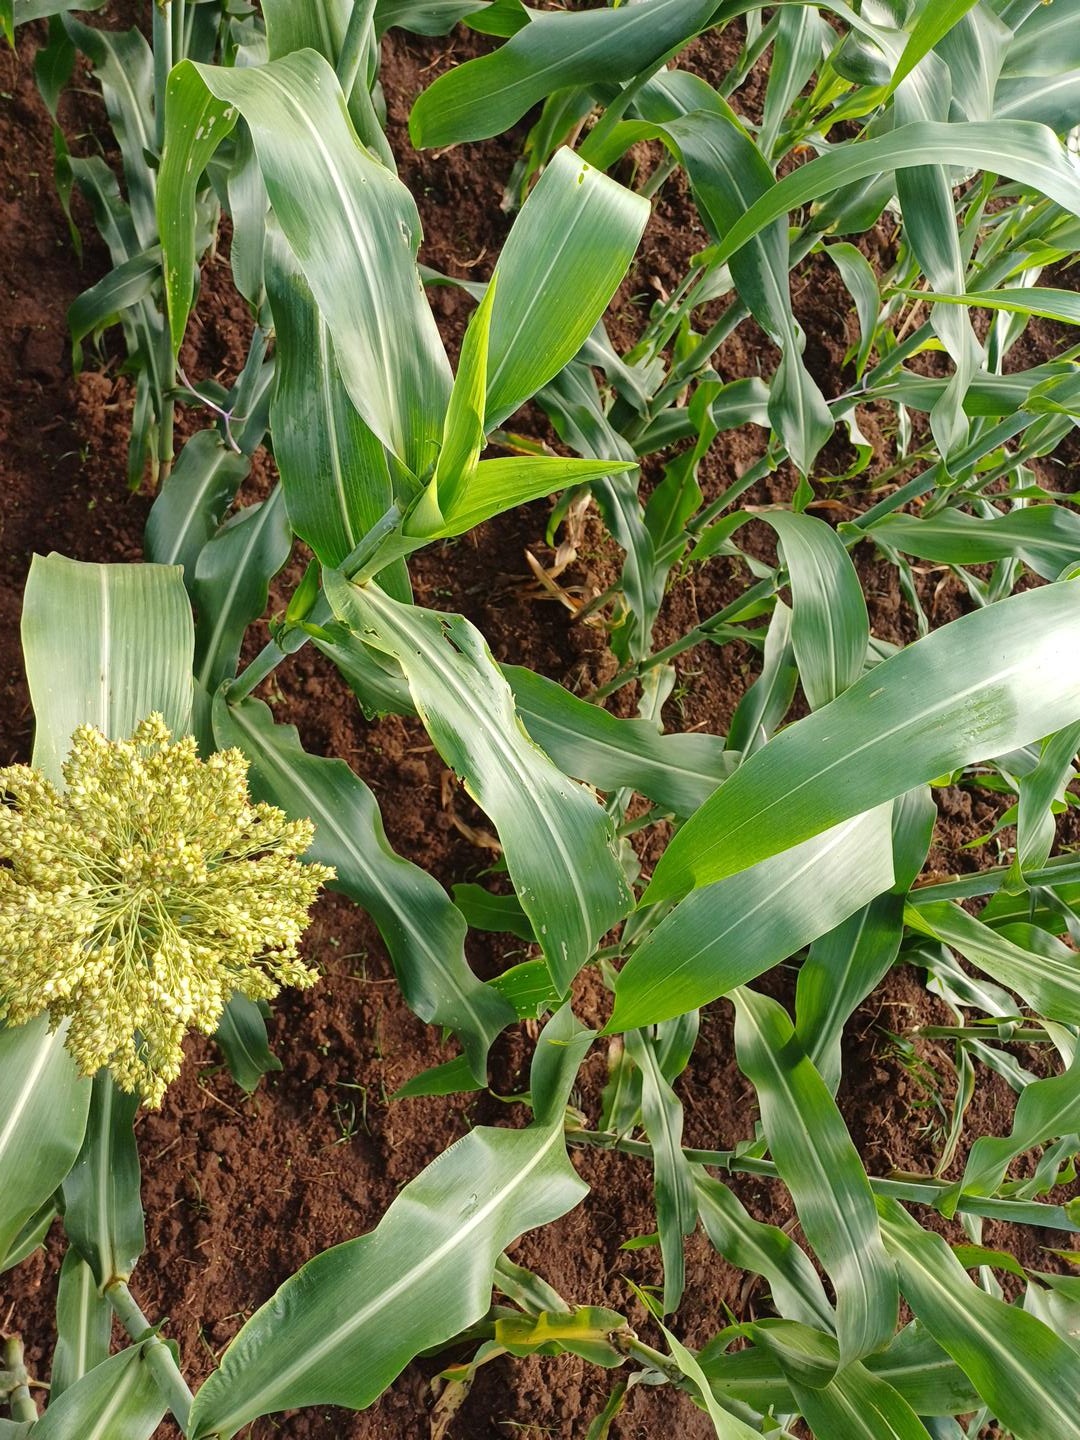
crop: sorghum
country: Kenya
